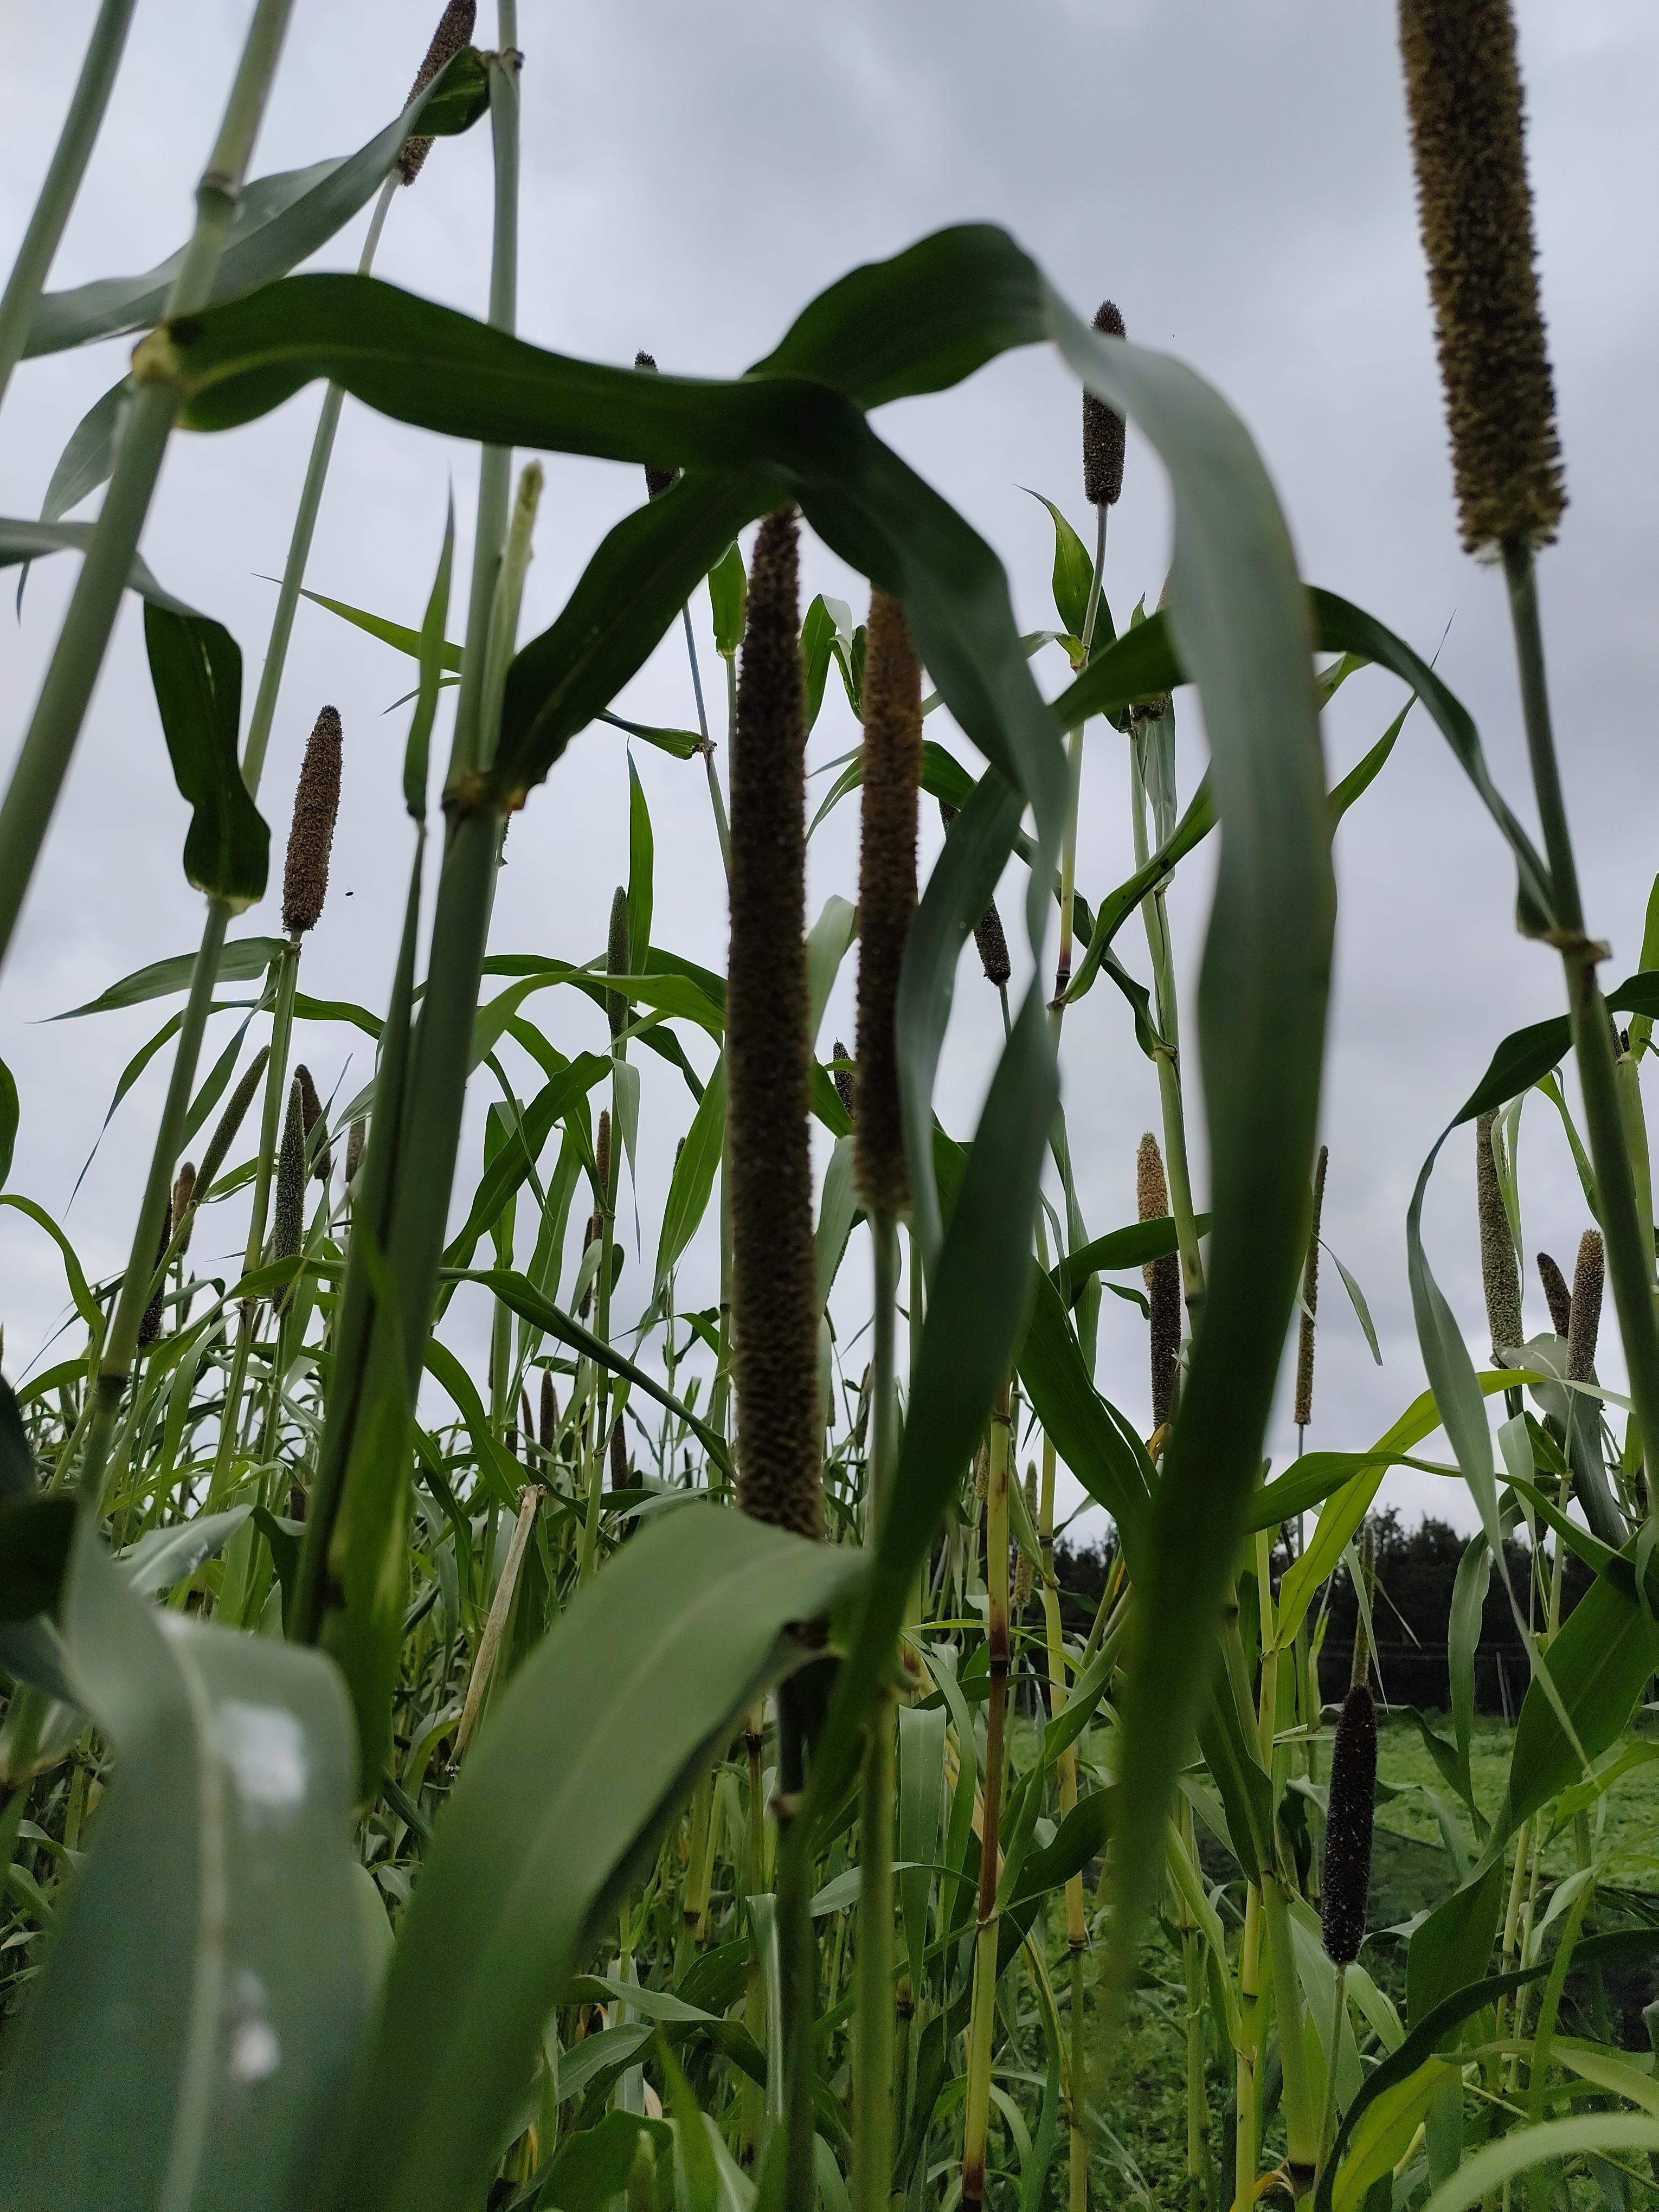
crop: pearl millet
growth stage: heading tuber
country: Tanzania
